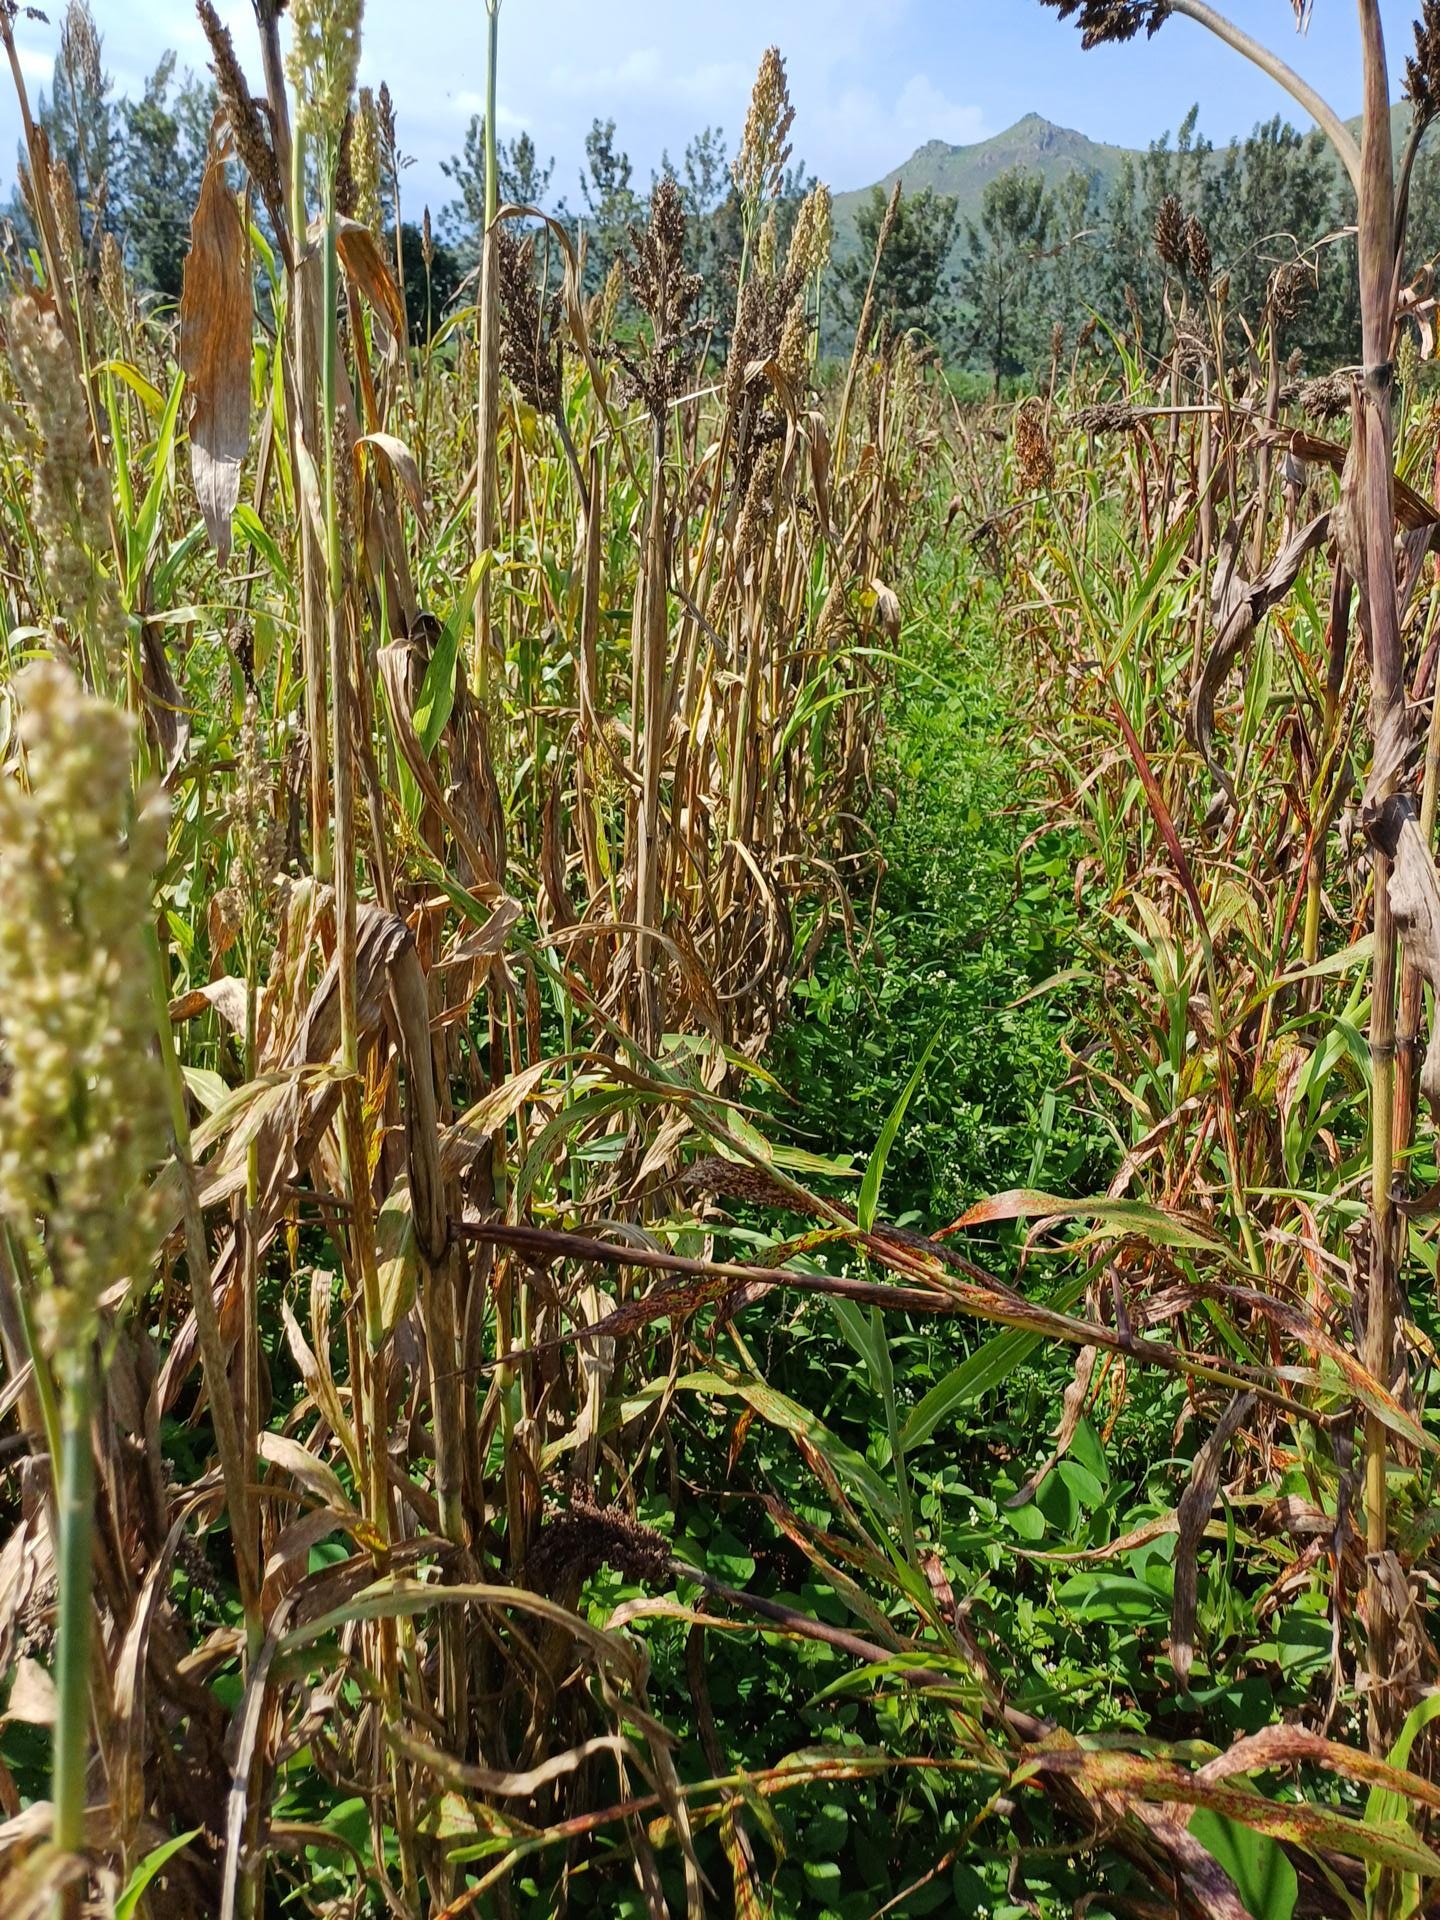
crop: sorghum
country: Kenya
